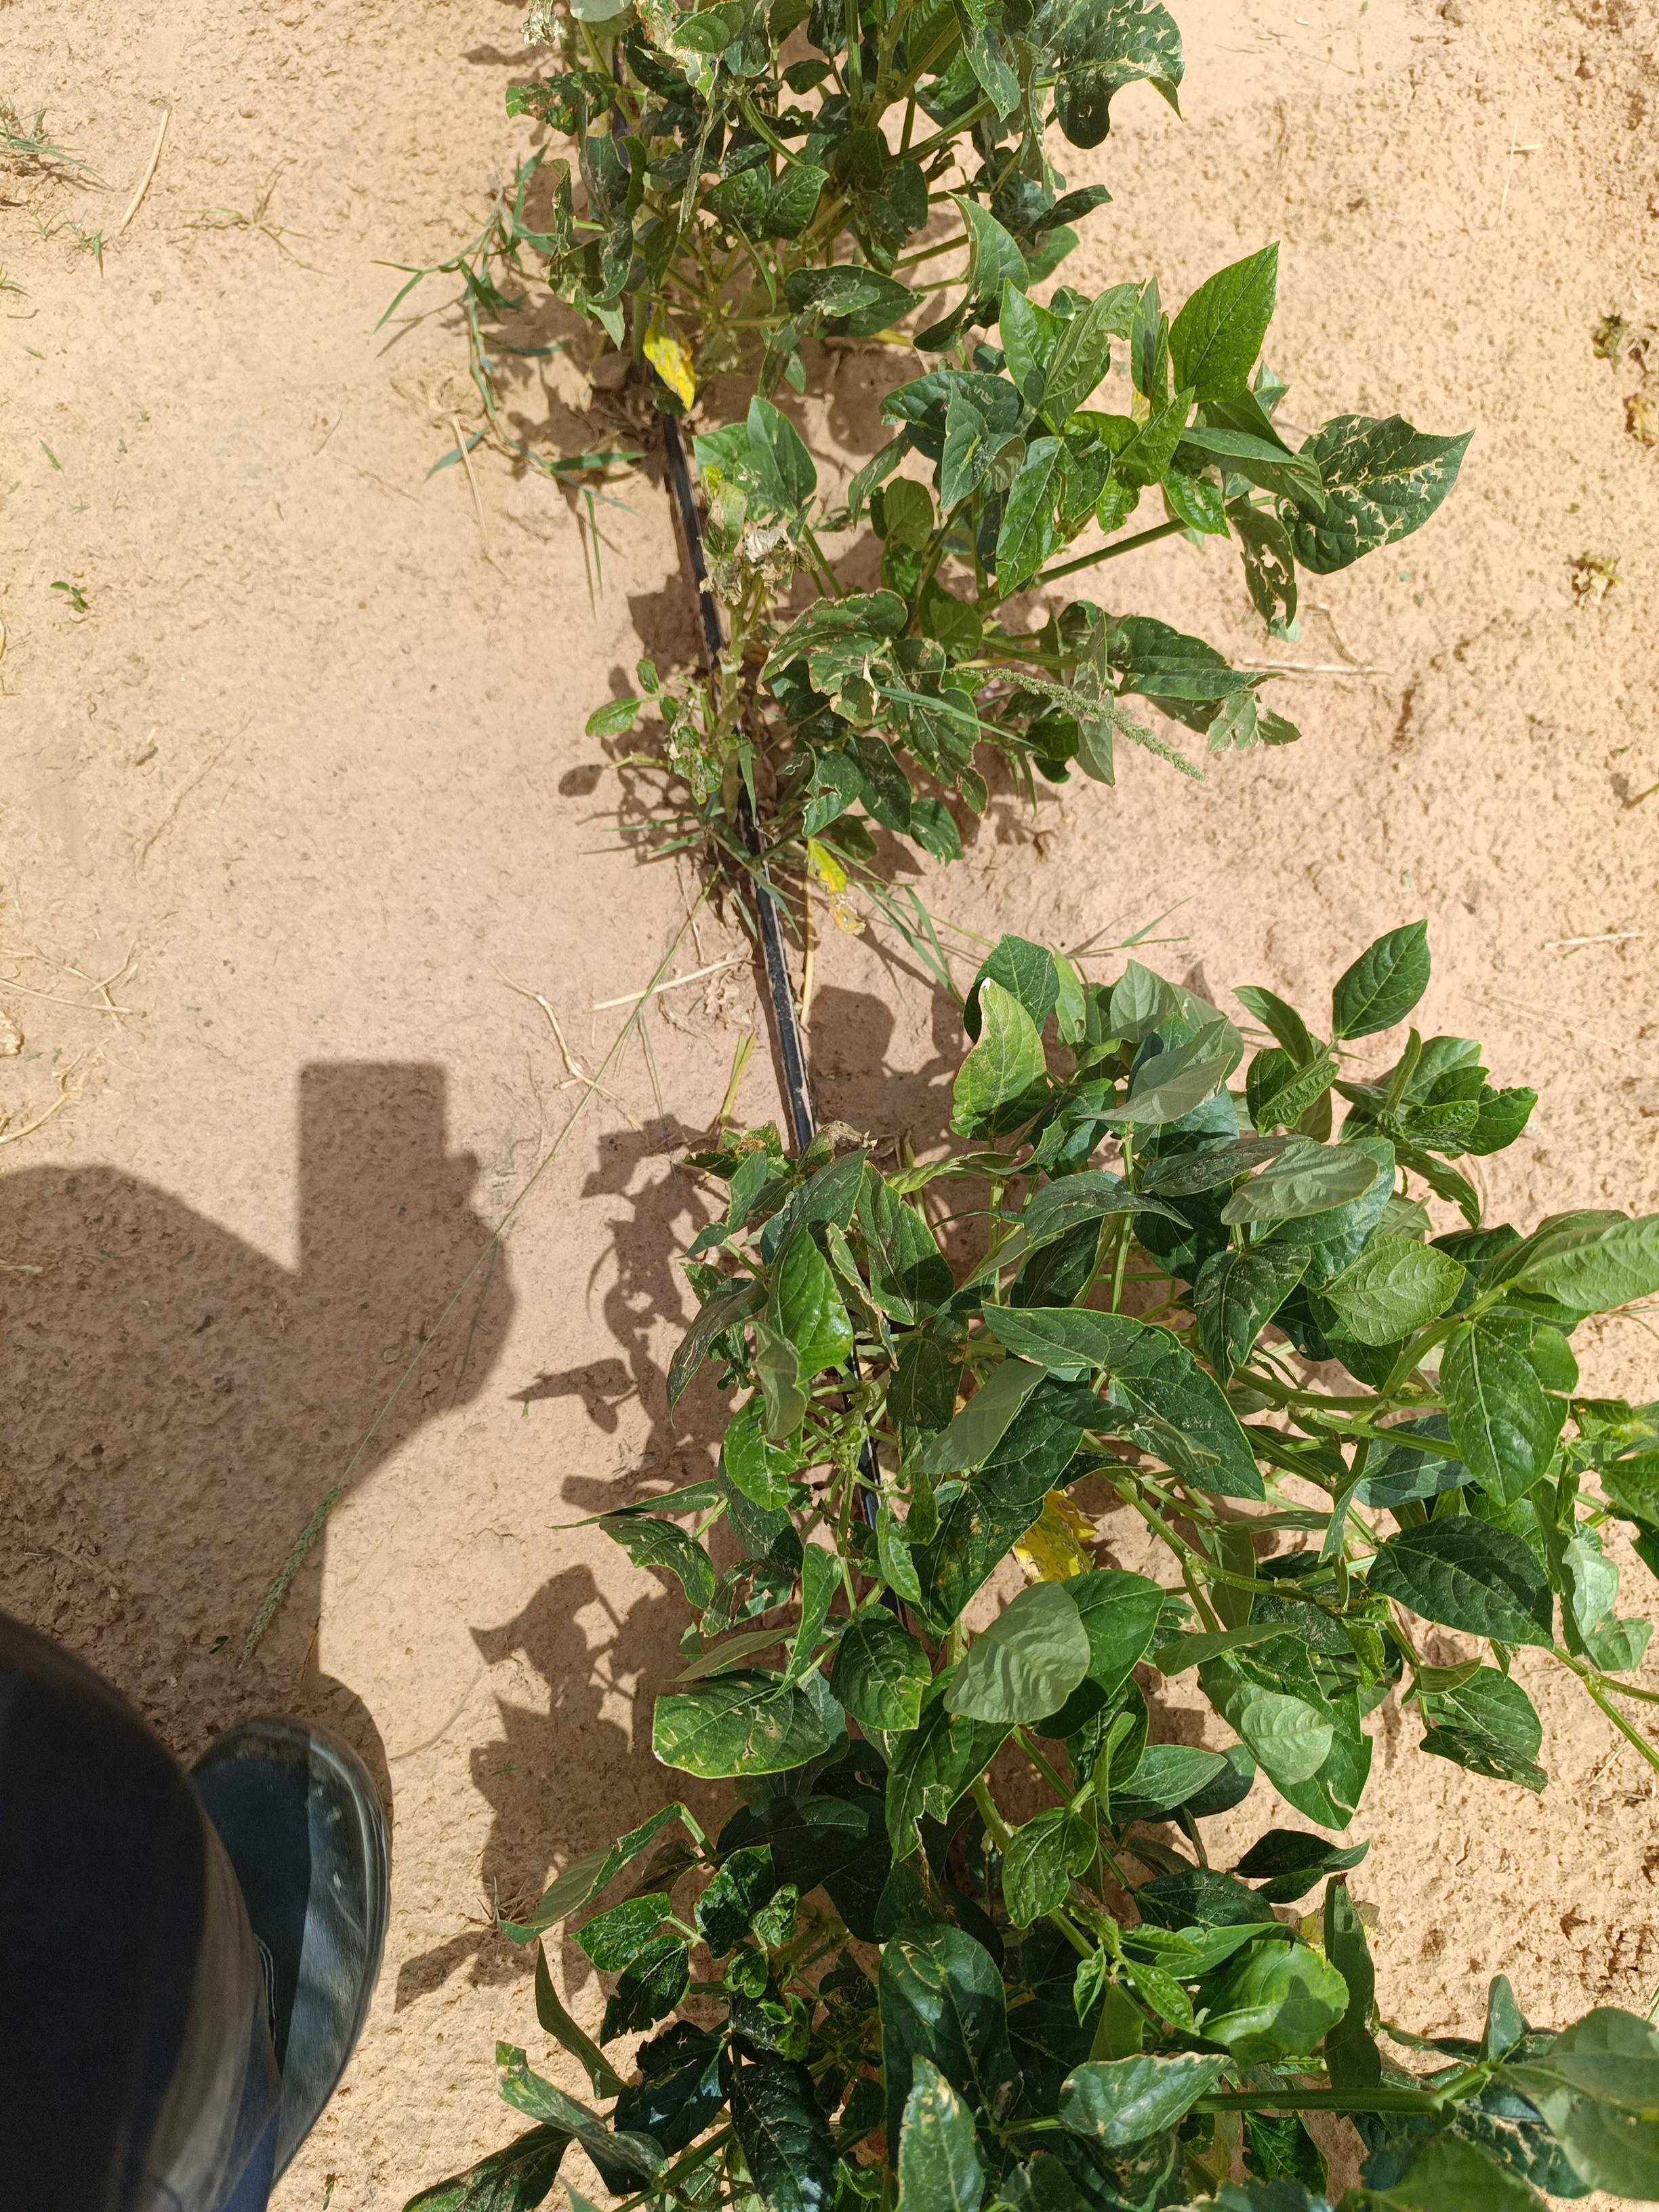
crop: cowpea
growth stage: vegetative
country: Nigeria
